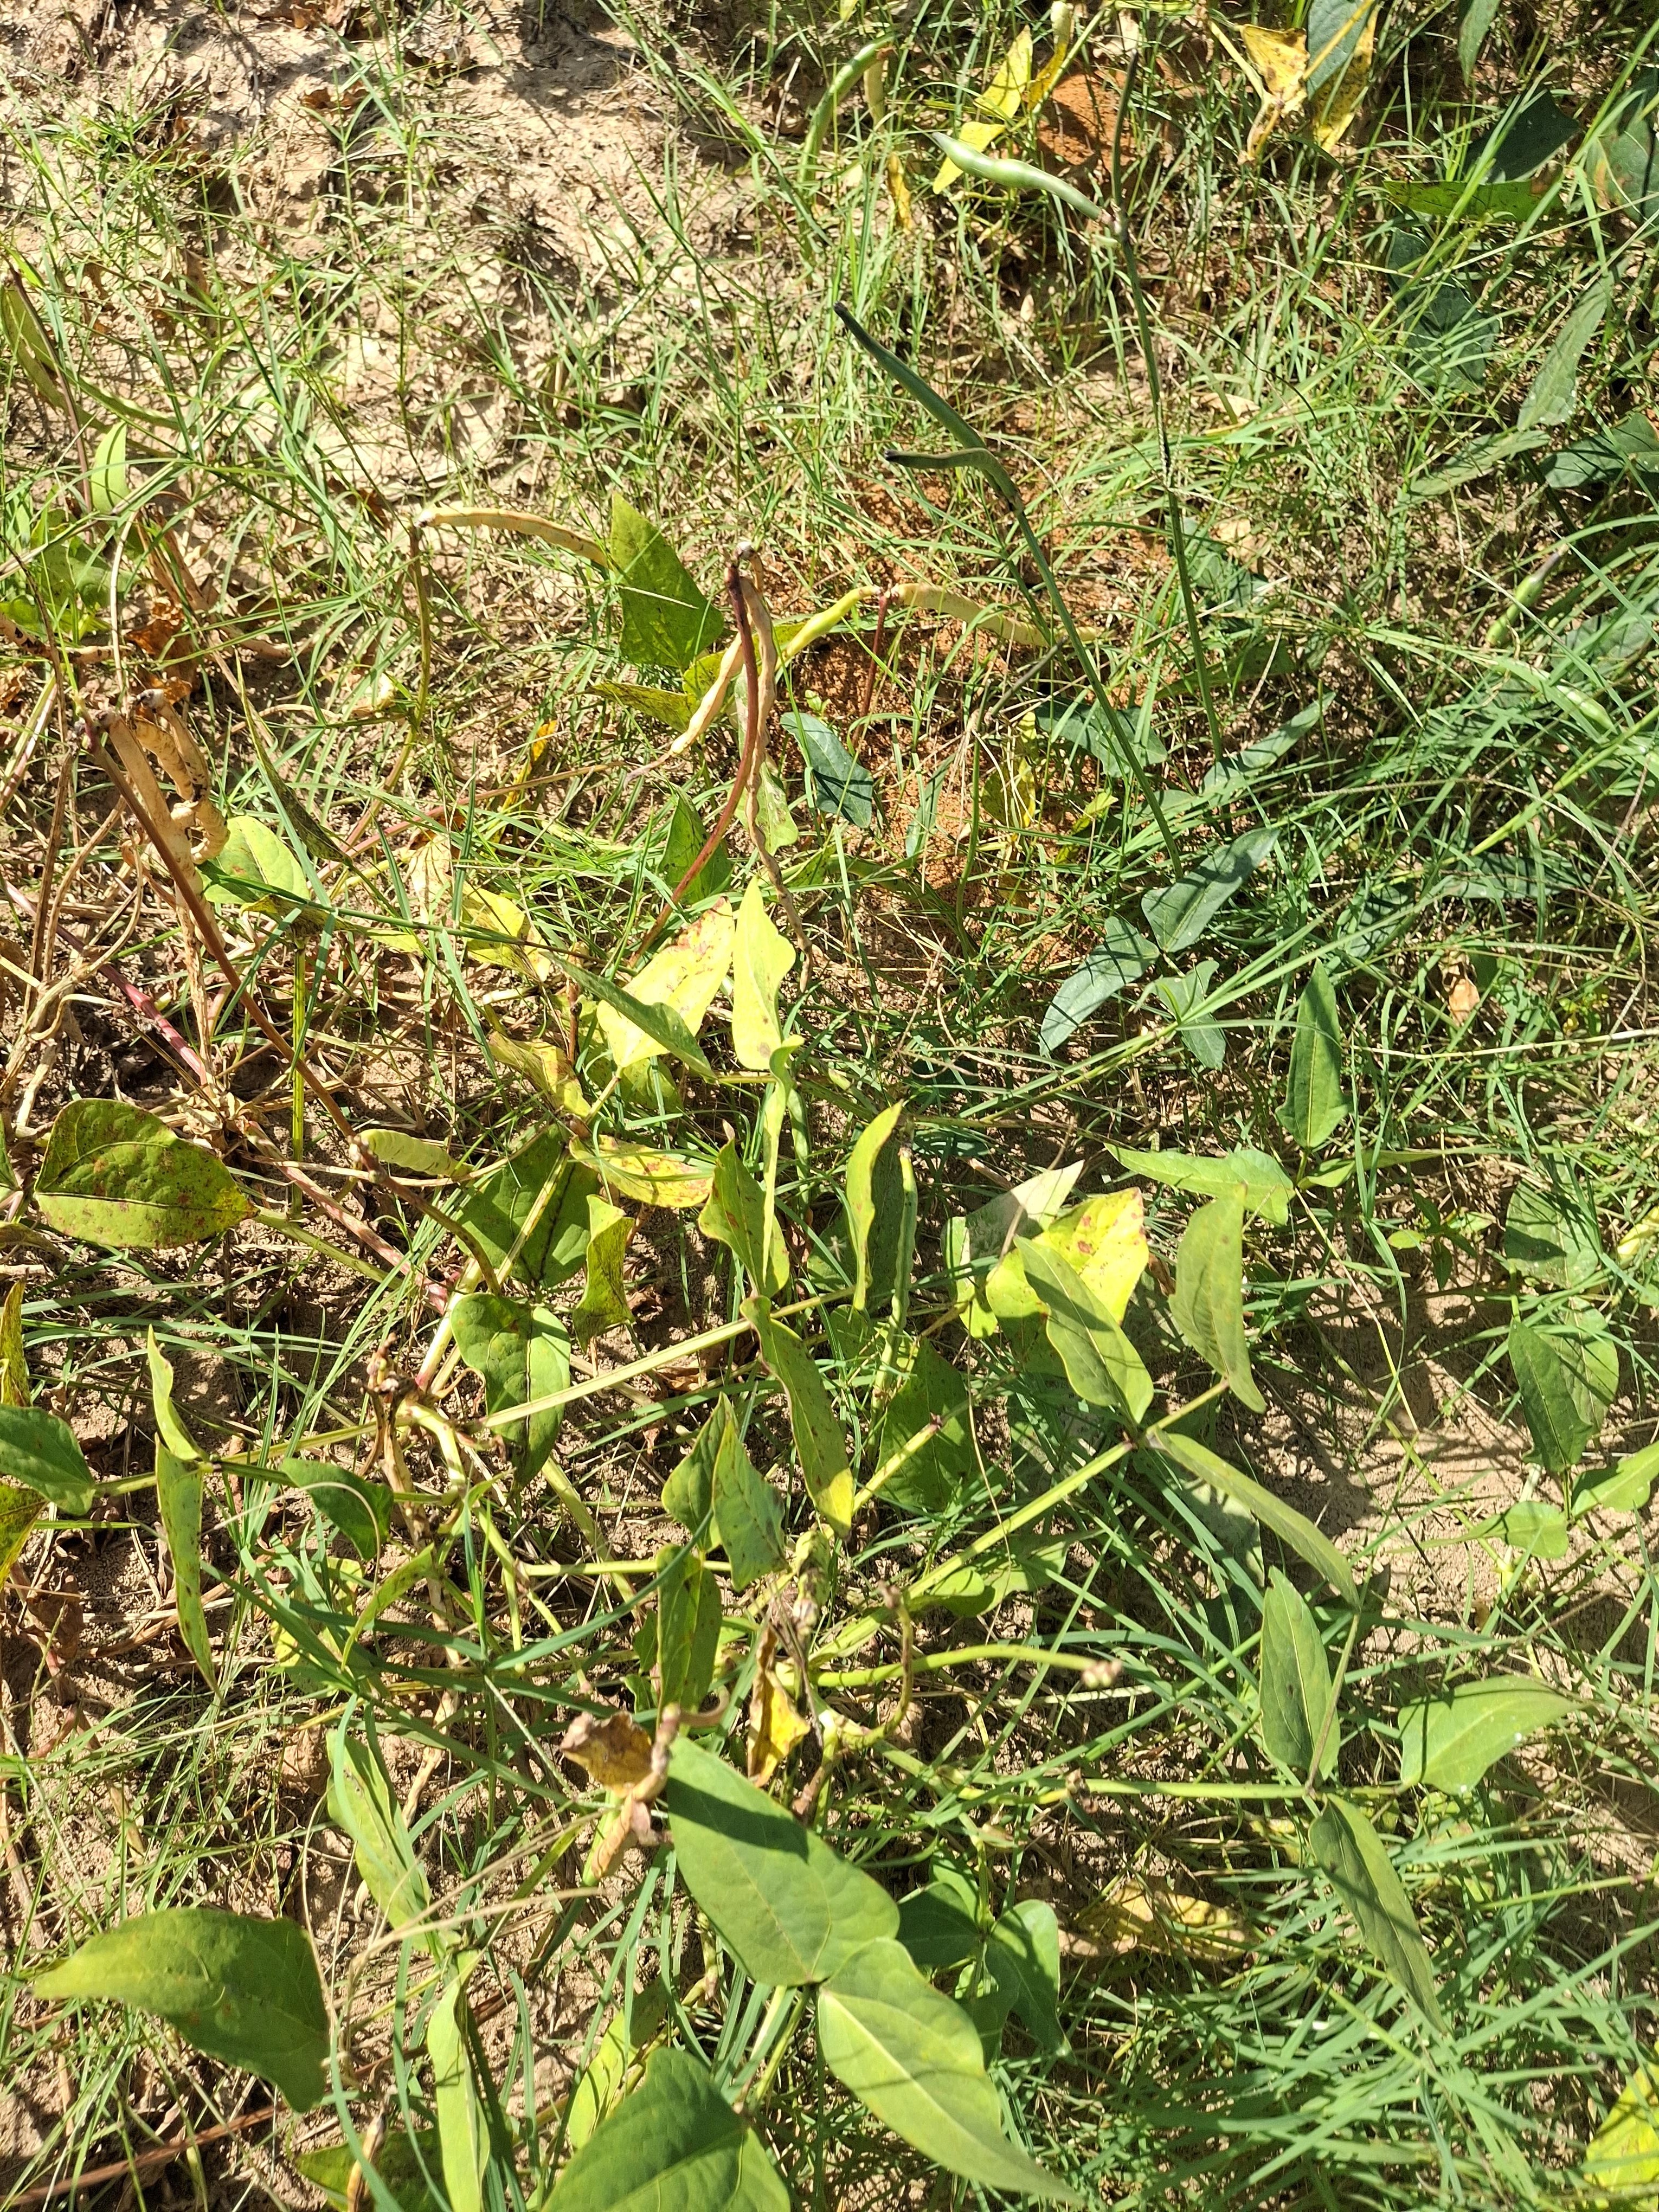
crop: cowpea
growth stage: maturity
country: Nigeria
